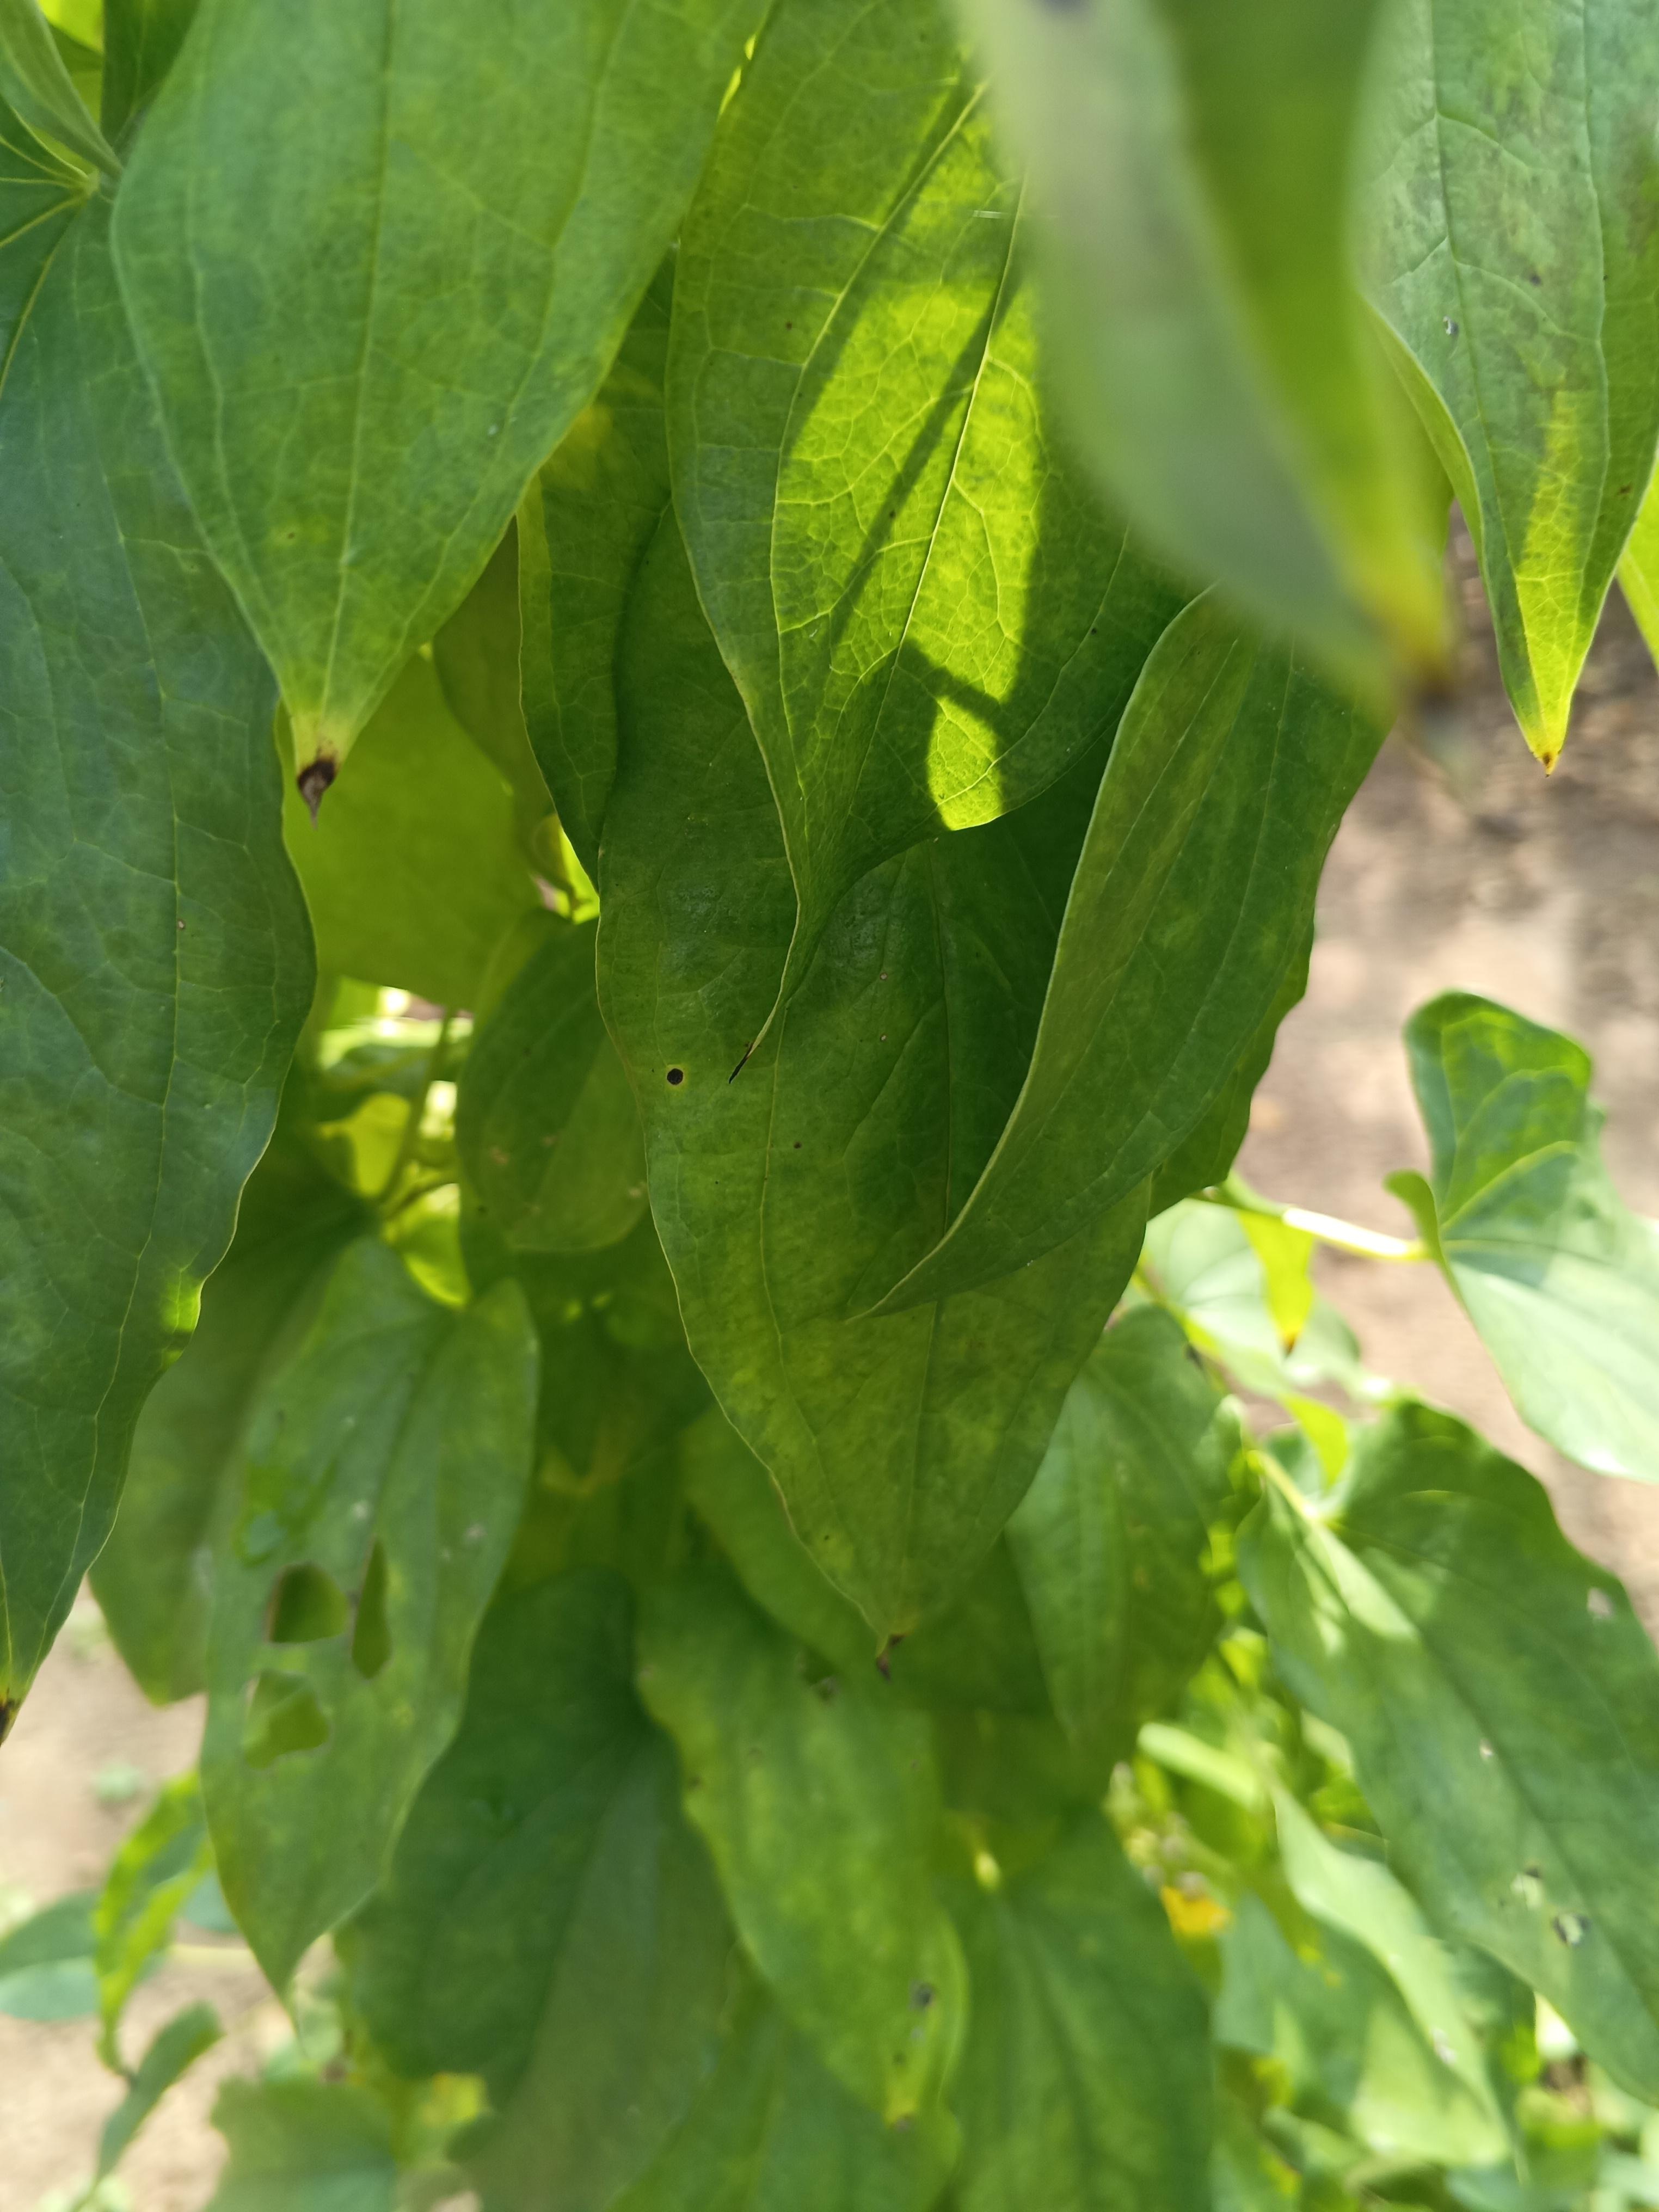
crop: yam
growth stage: maturity
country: Nigeria
